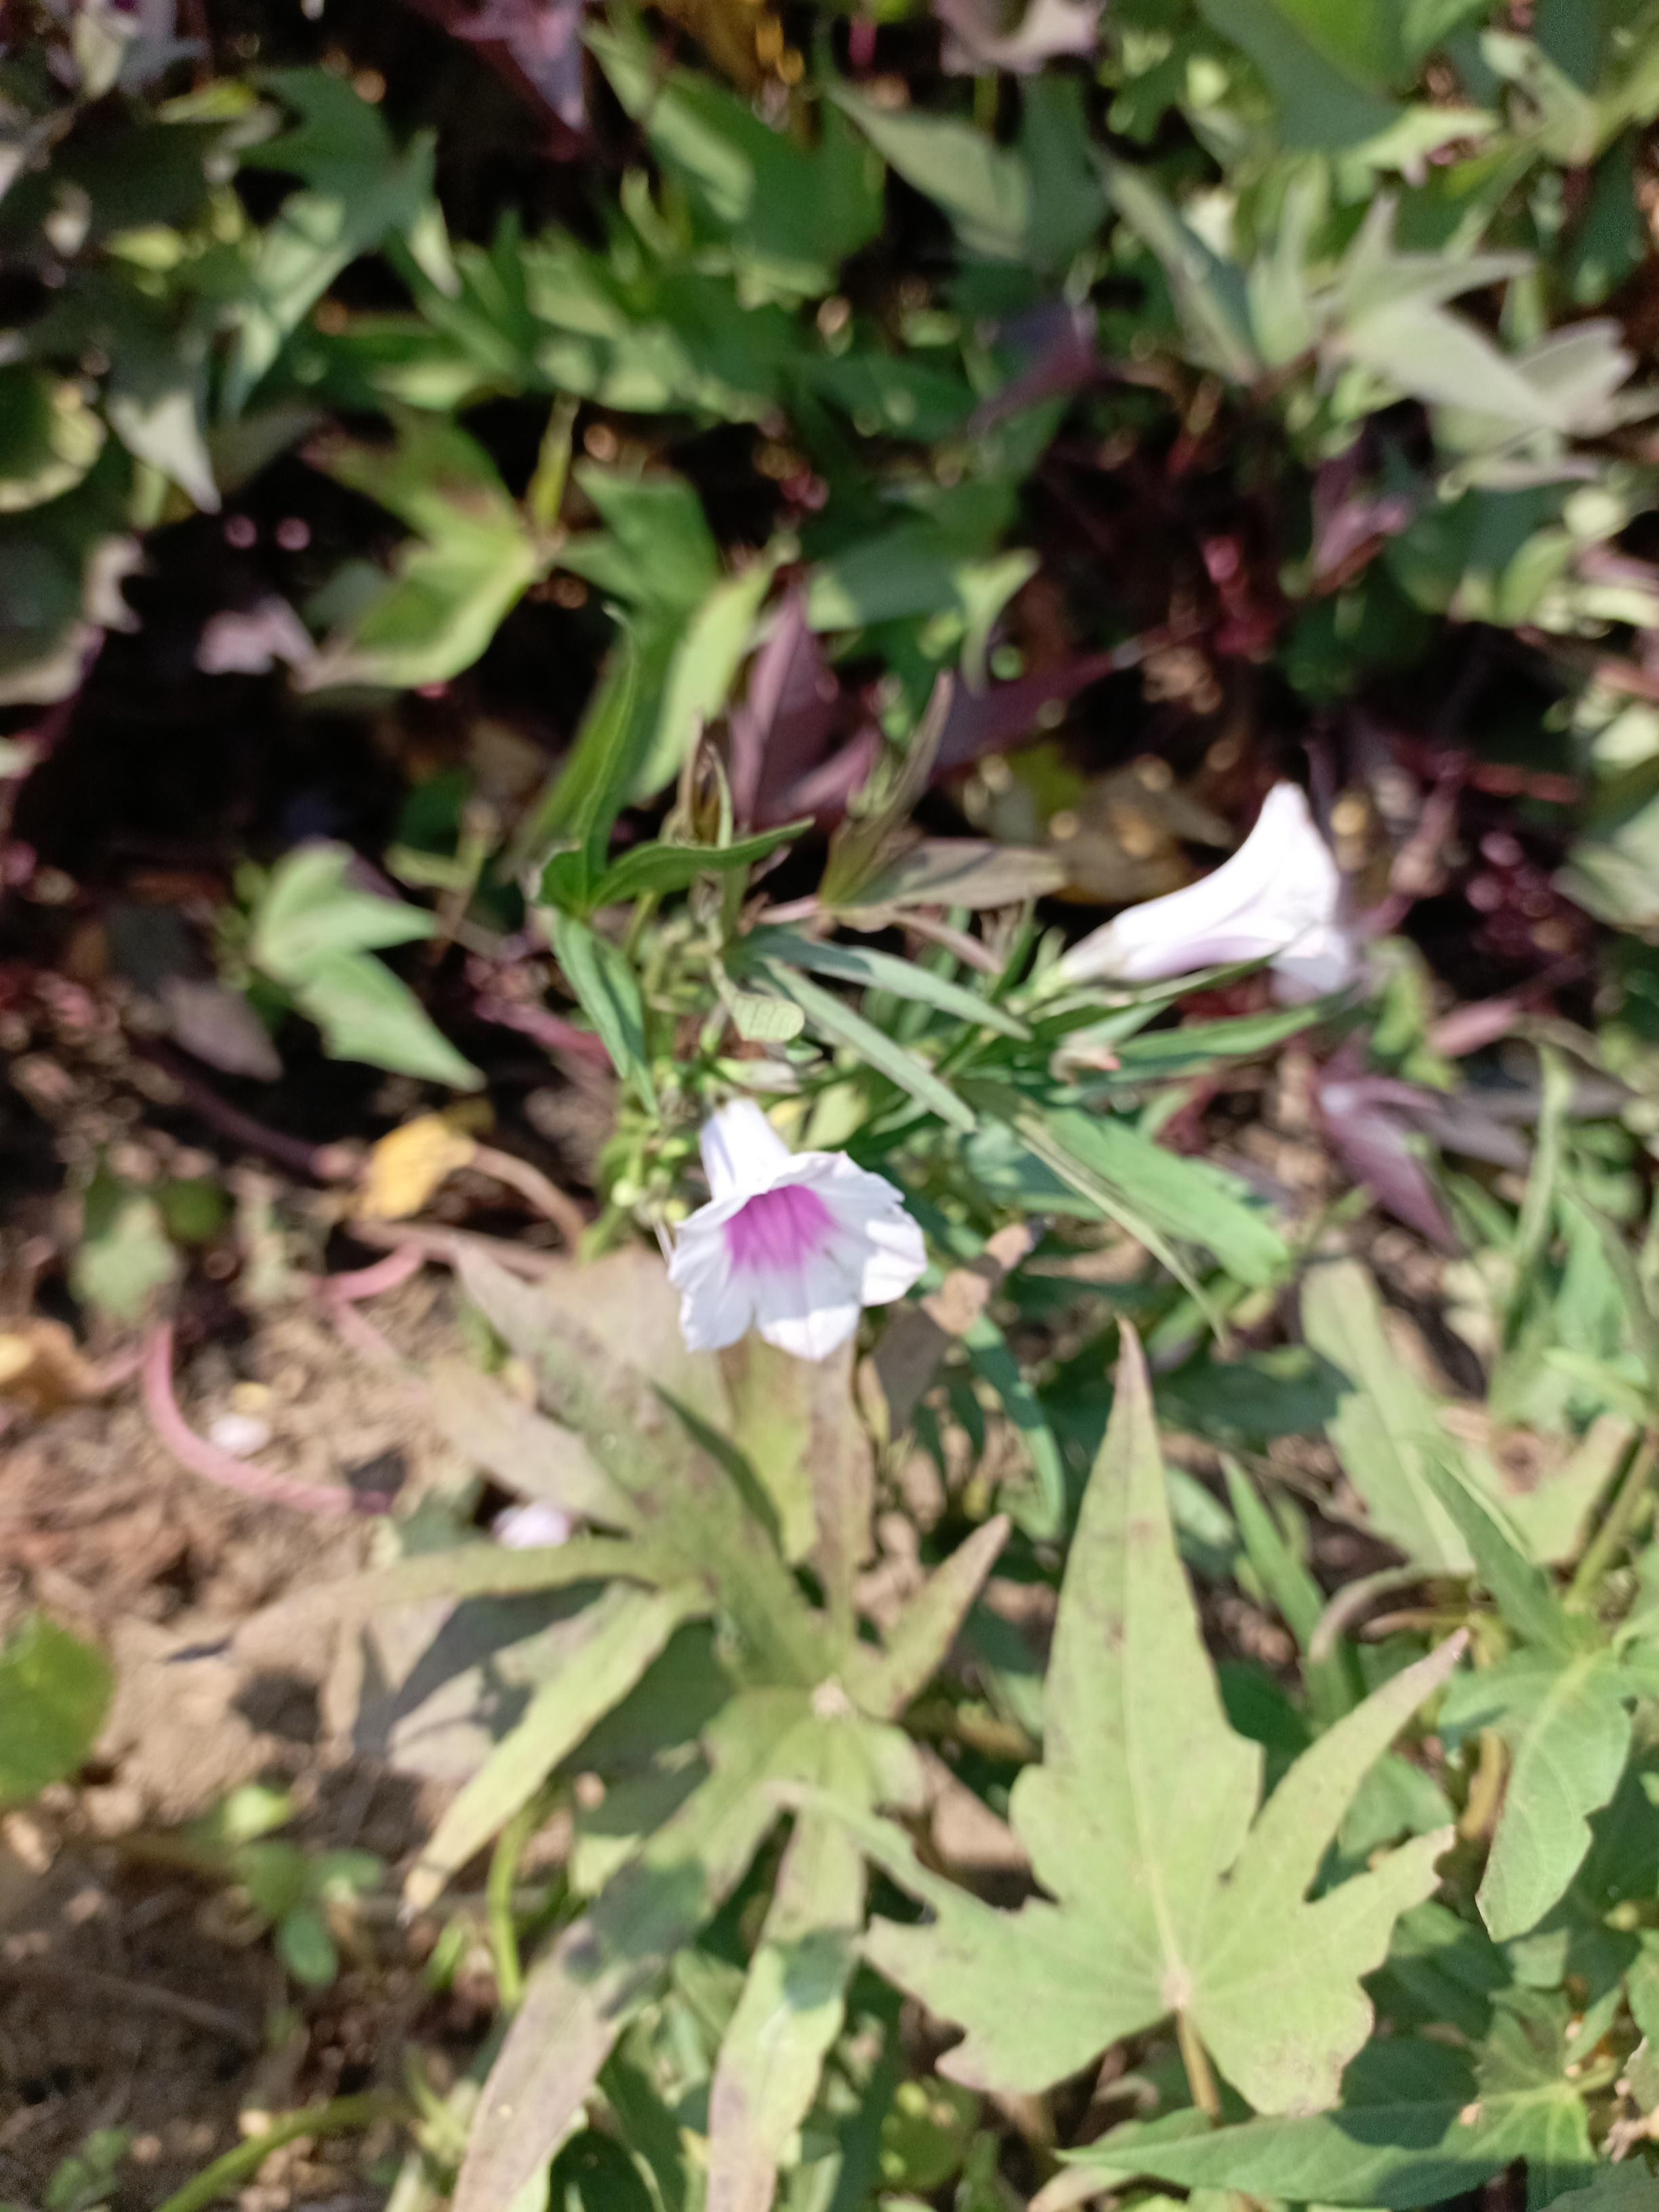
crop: sweet potato
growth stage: flowering
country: Tanzania
